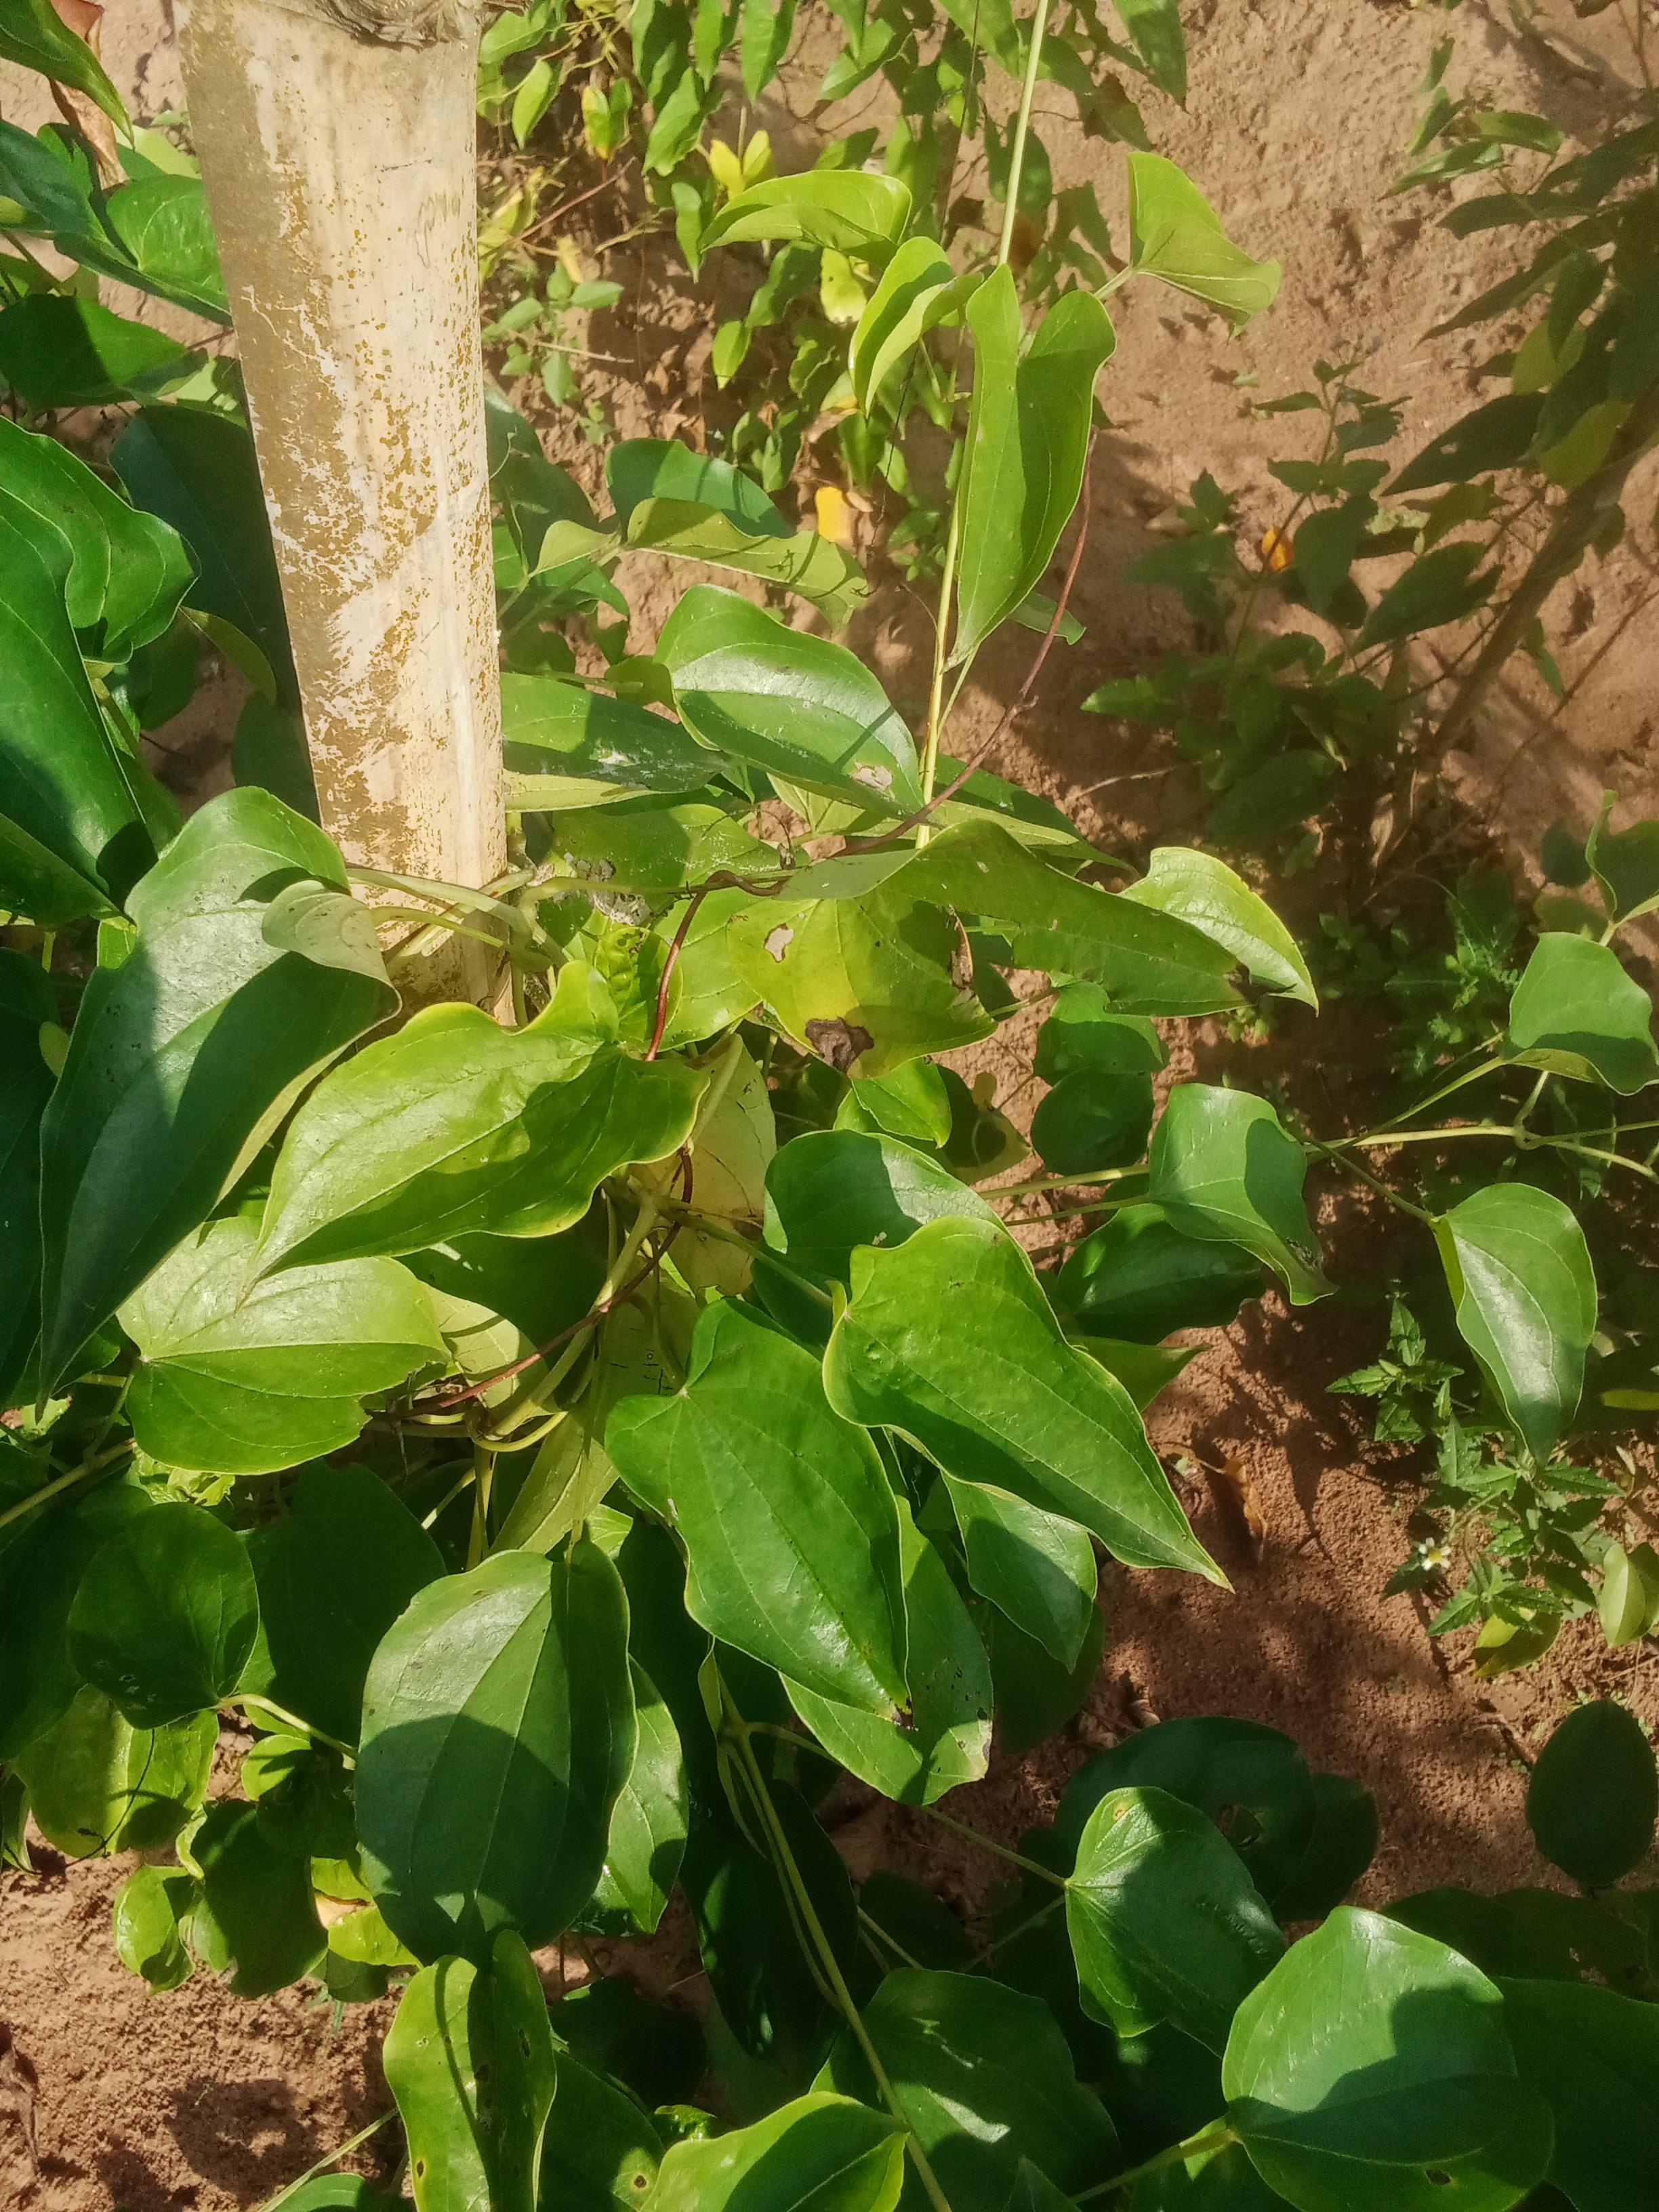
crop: yam
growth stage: vegetative
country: Nigeria
